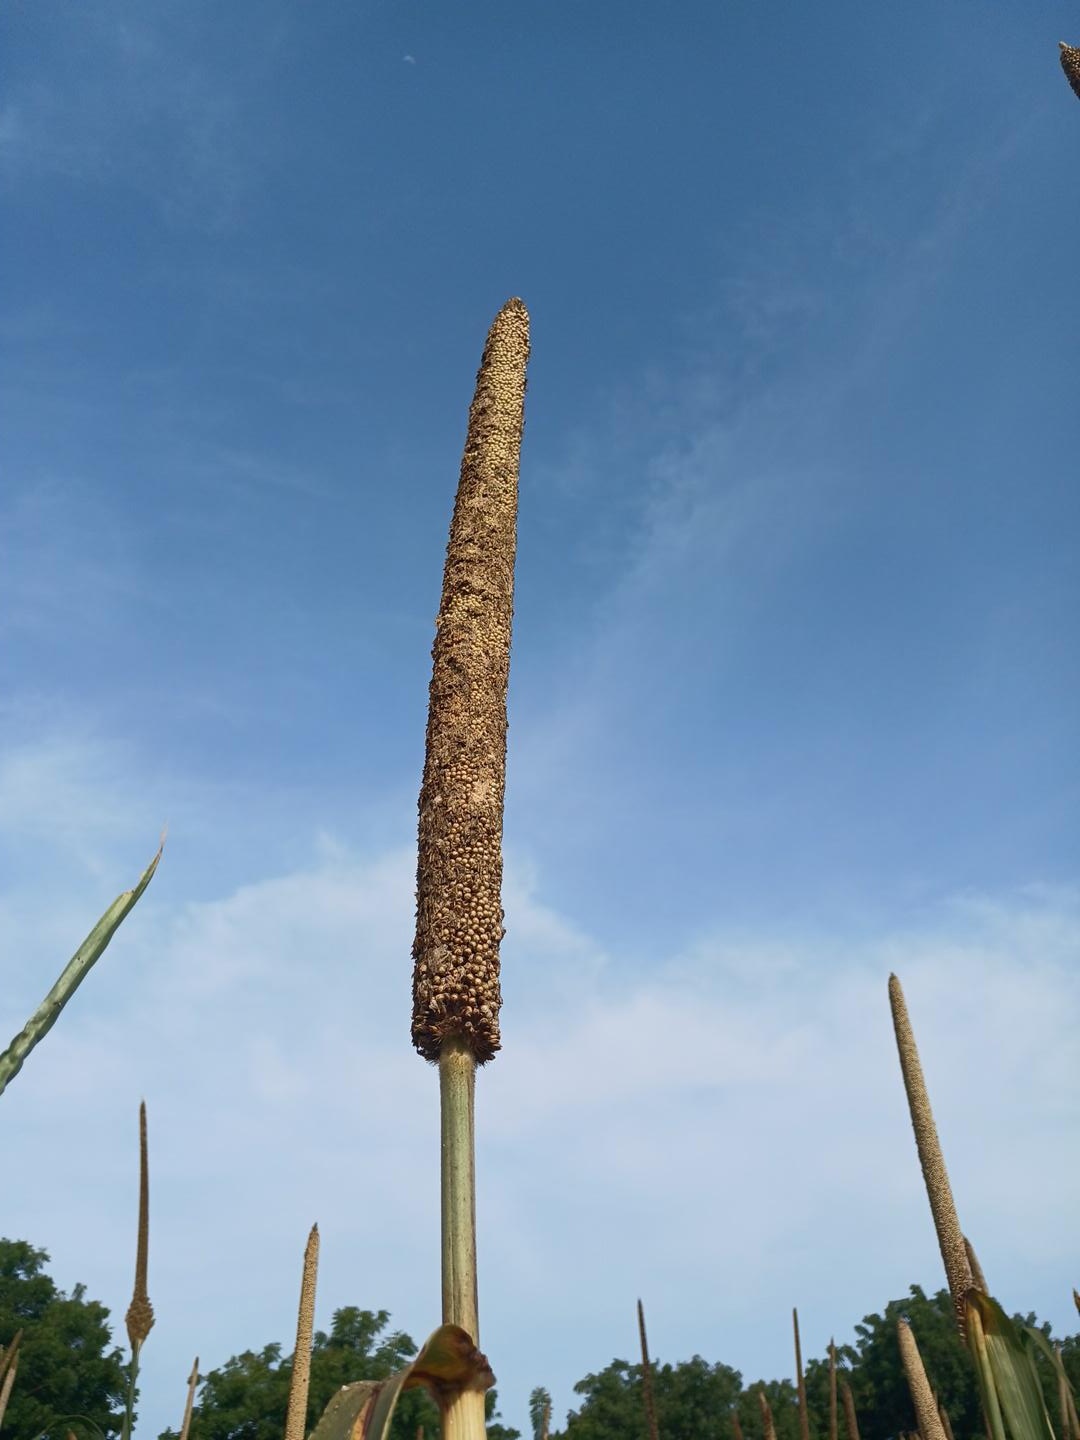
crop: pearl millet
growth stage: maturity
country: Senegal
